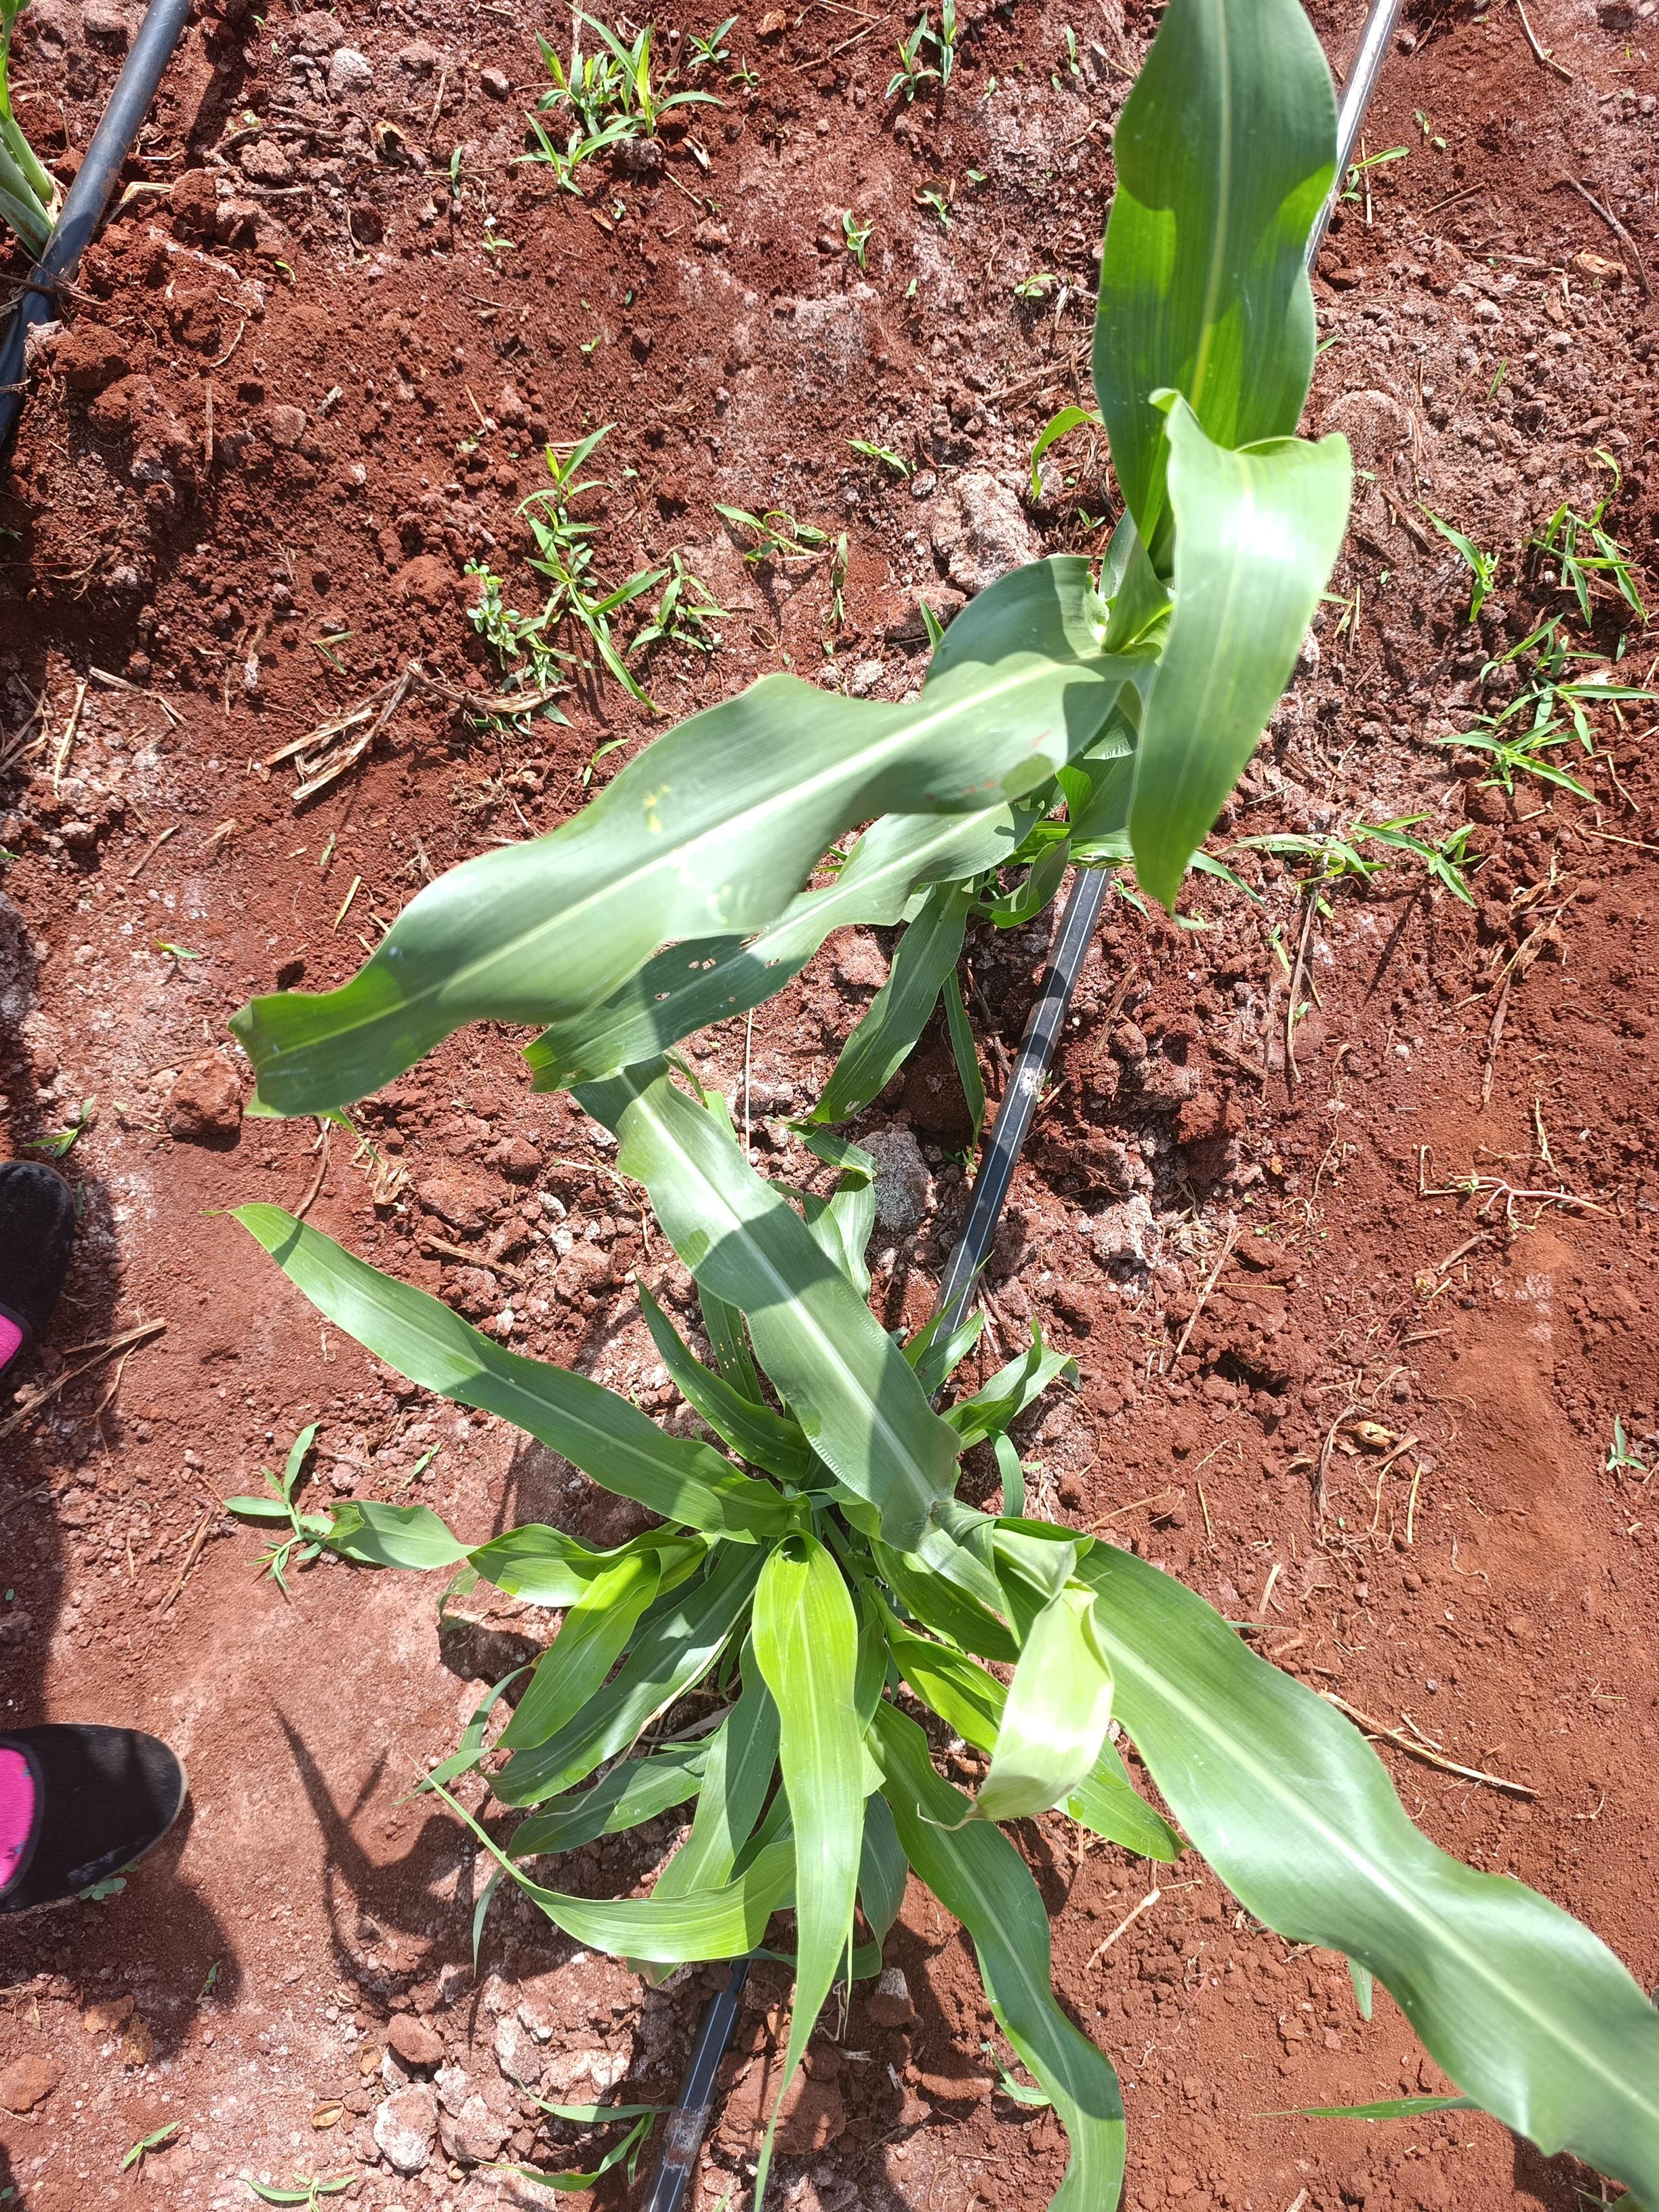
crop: sorghum
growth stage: elongation stem
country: Kenya
